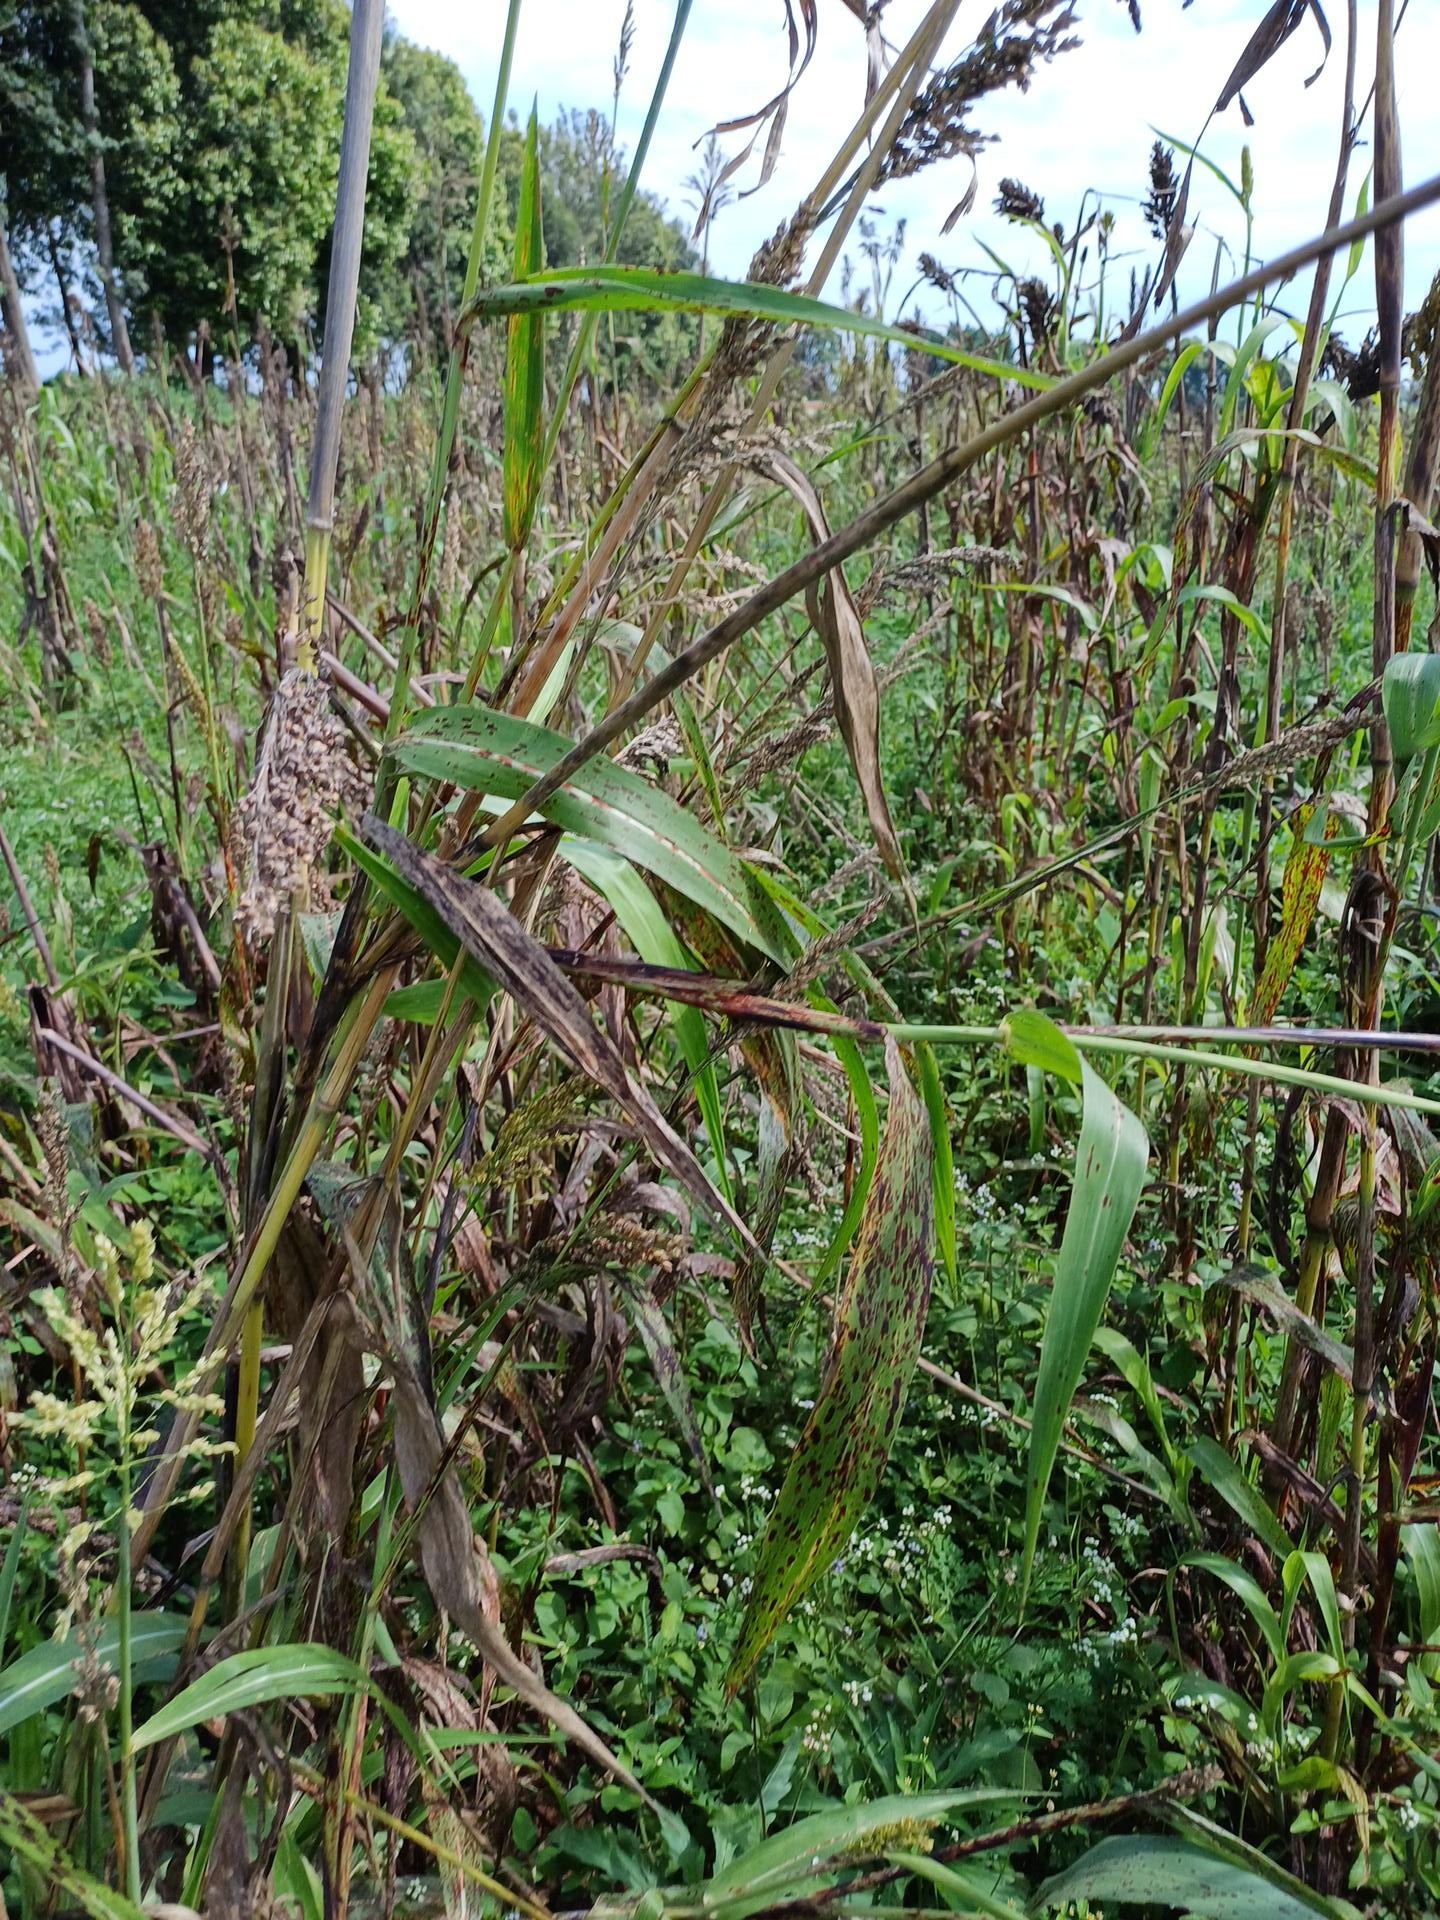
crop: sorghum
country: Kenya
